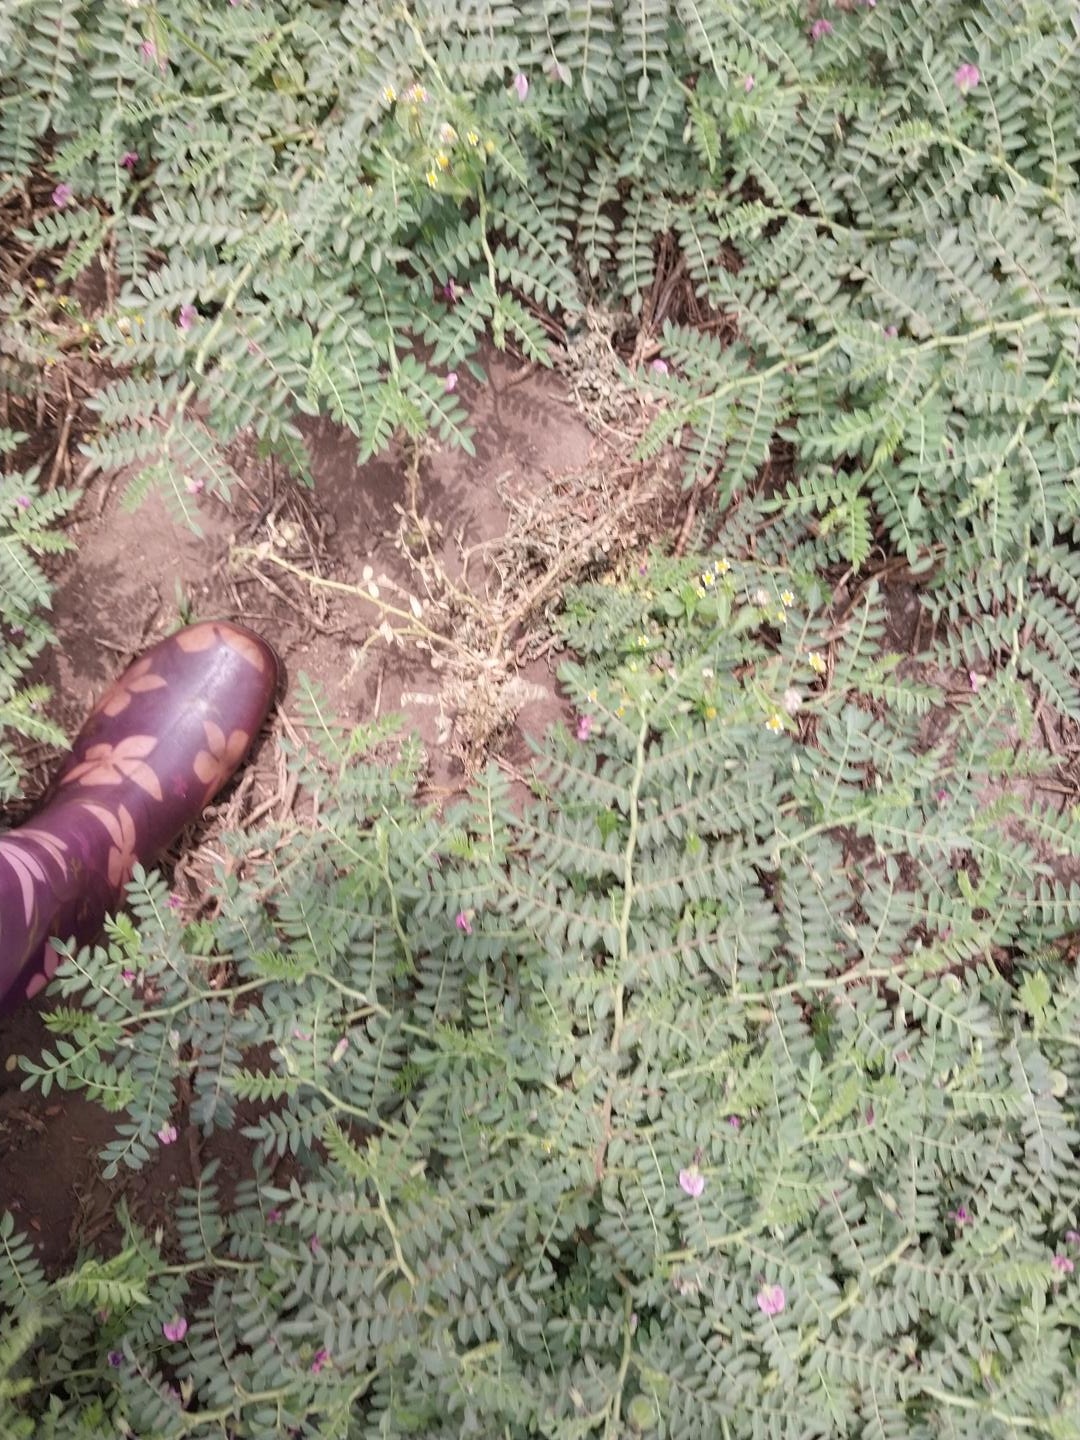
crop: chickpea
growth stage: development pod
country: Tanzania
